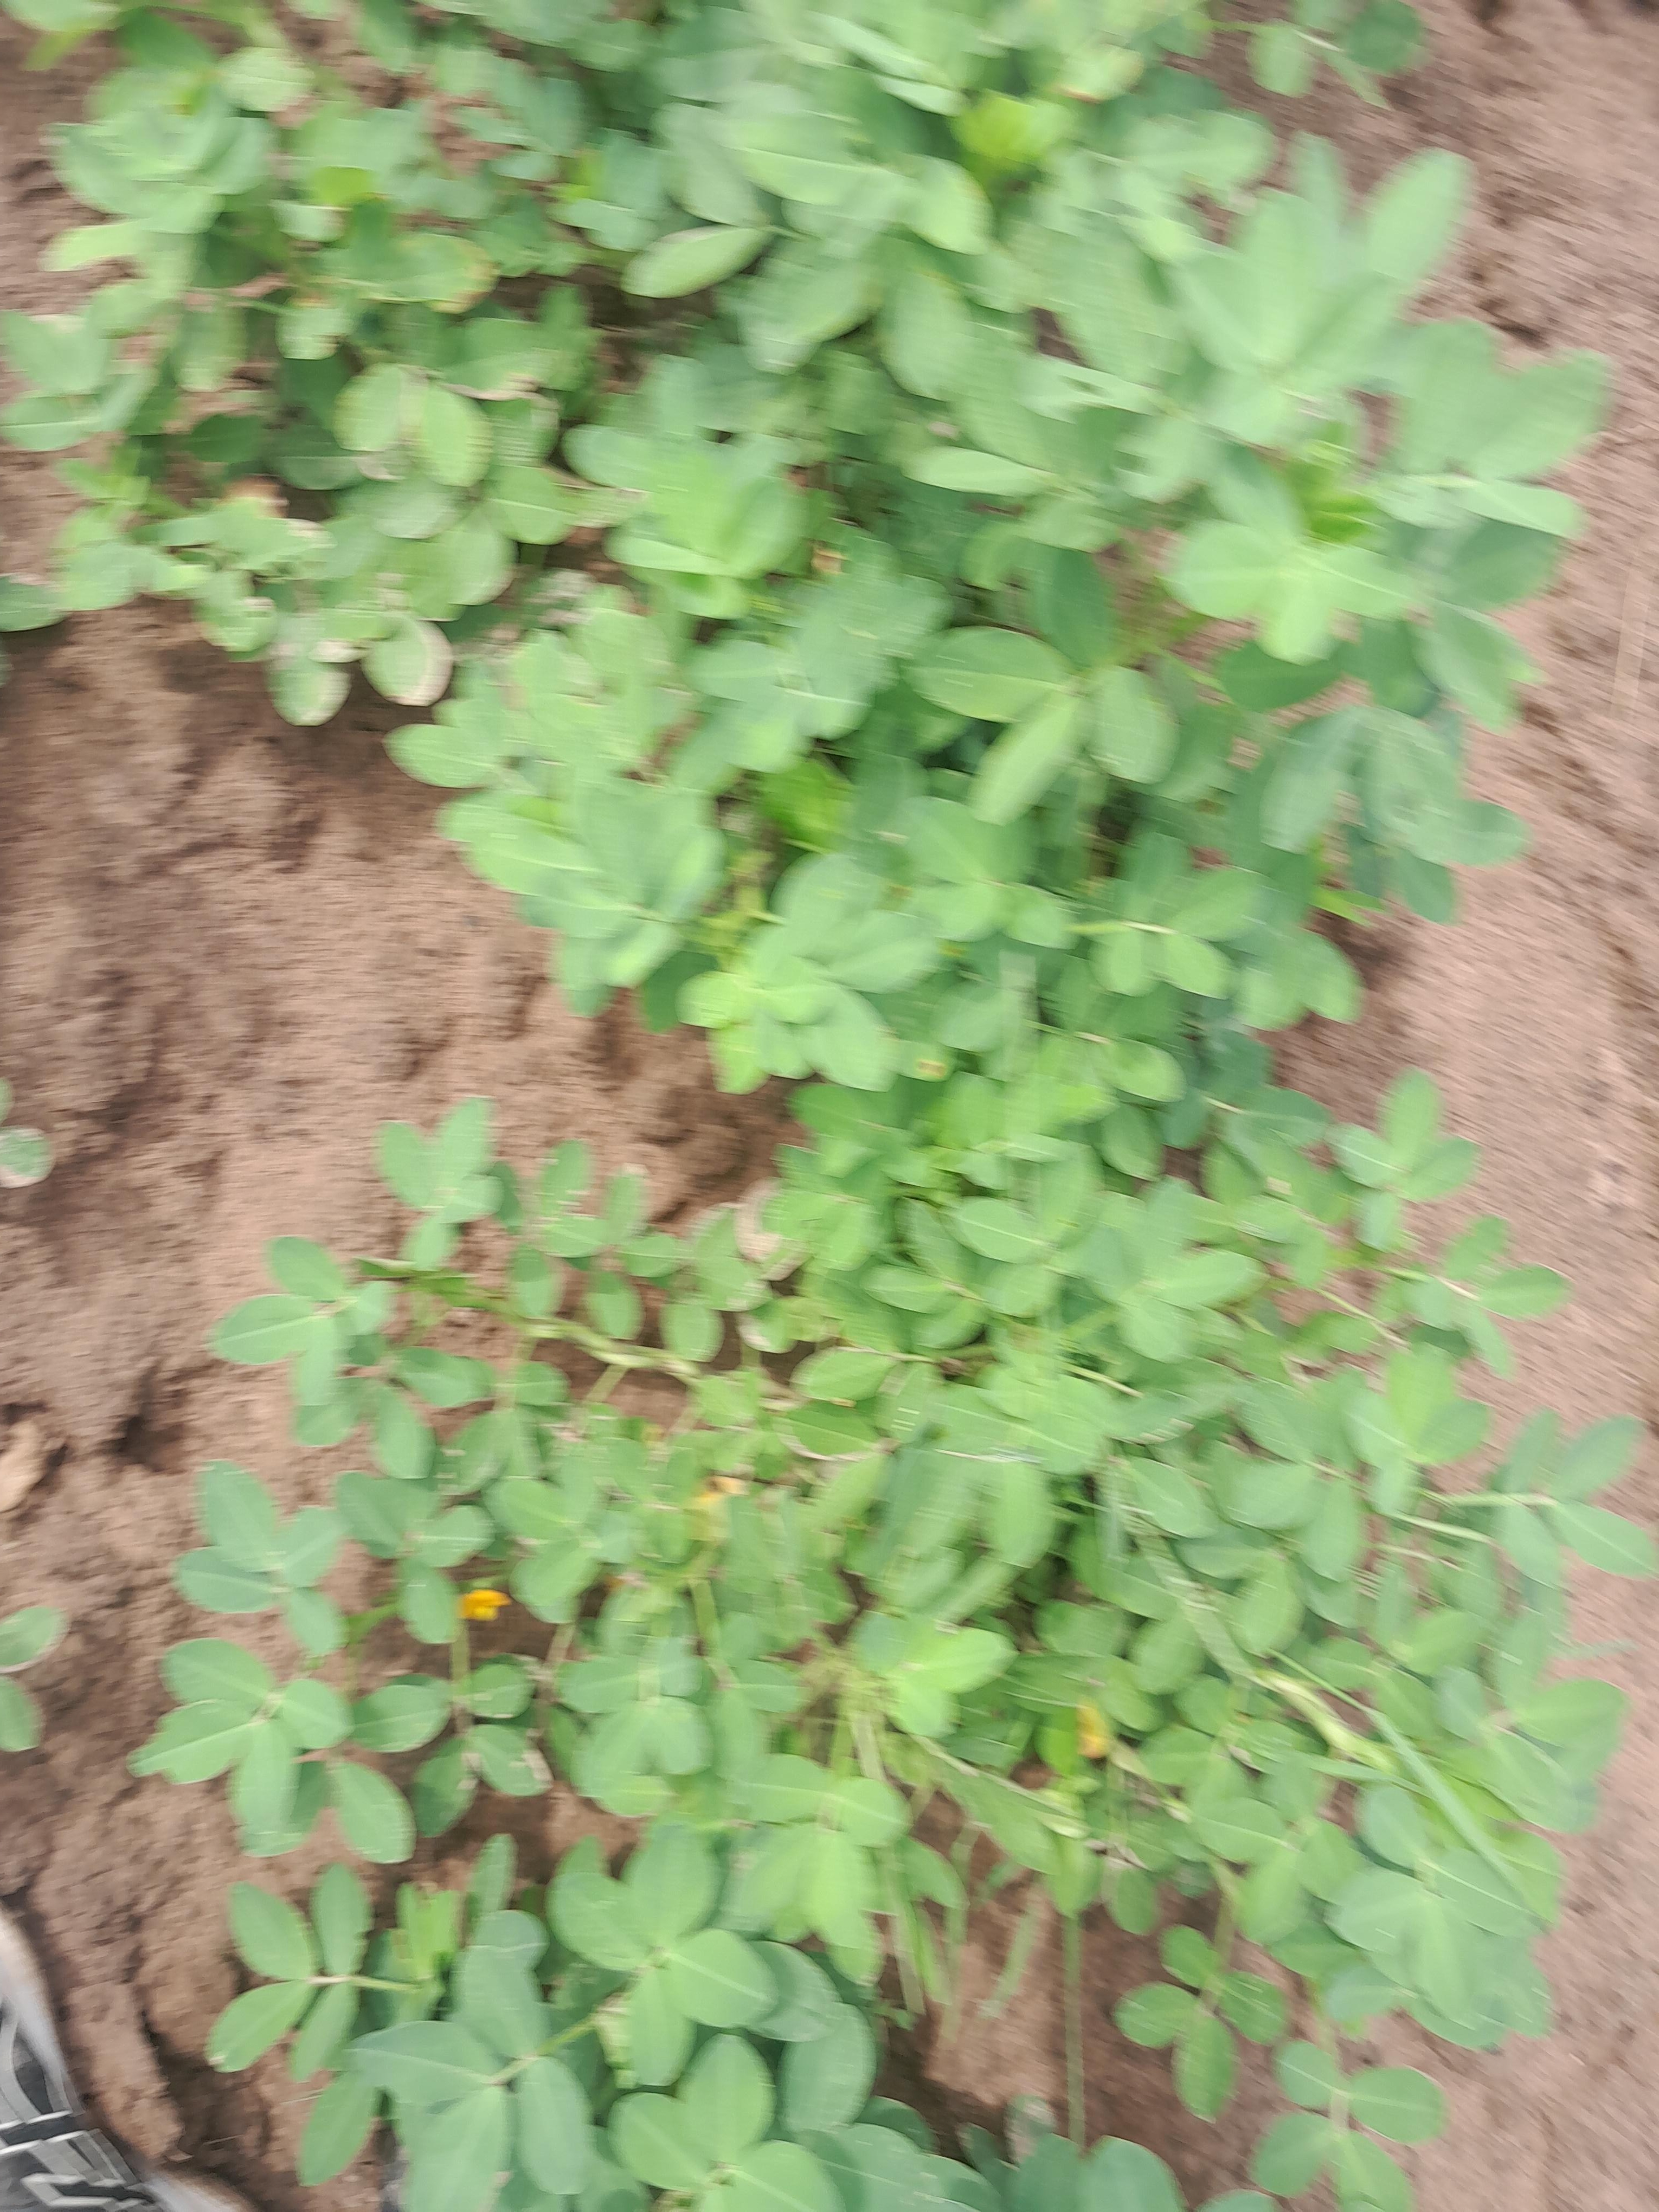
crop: groundnut
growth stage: flowering
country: Senegal
